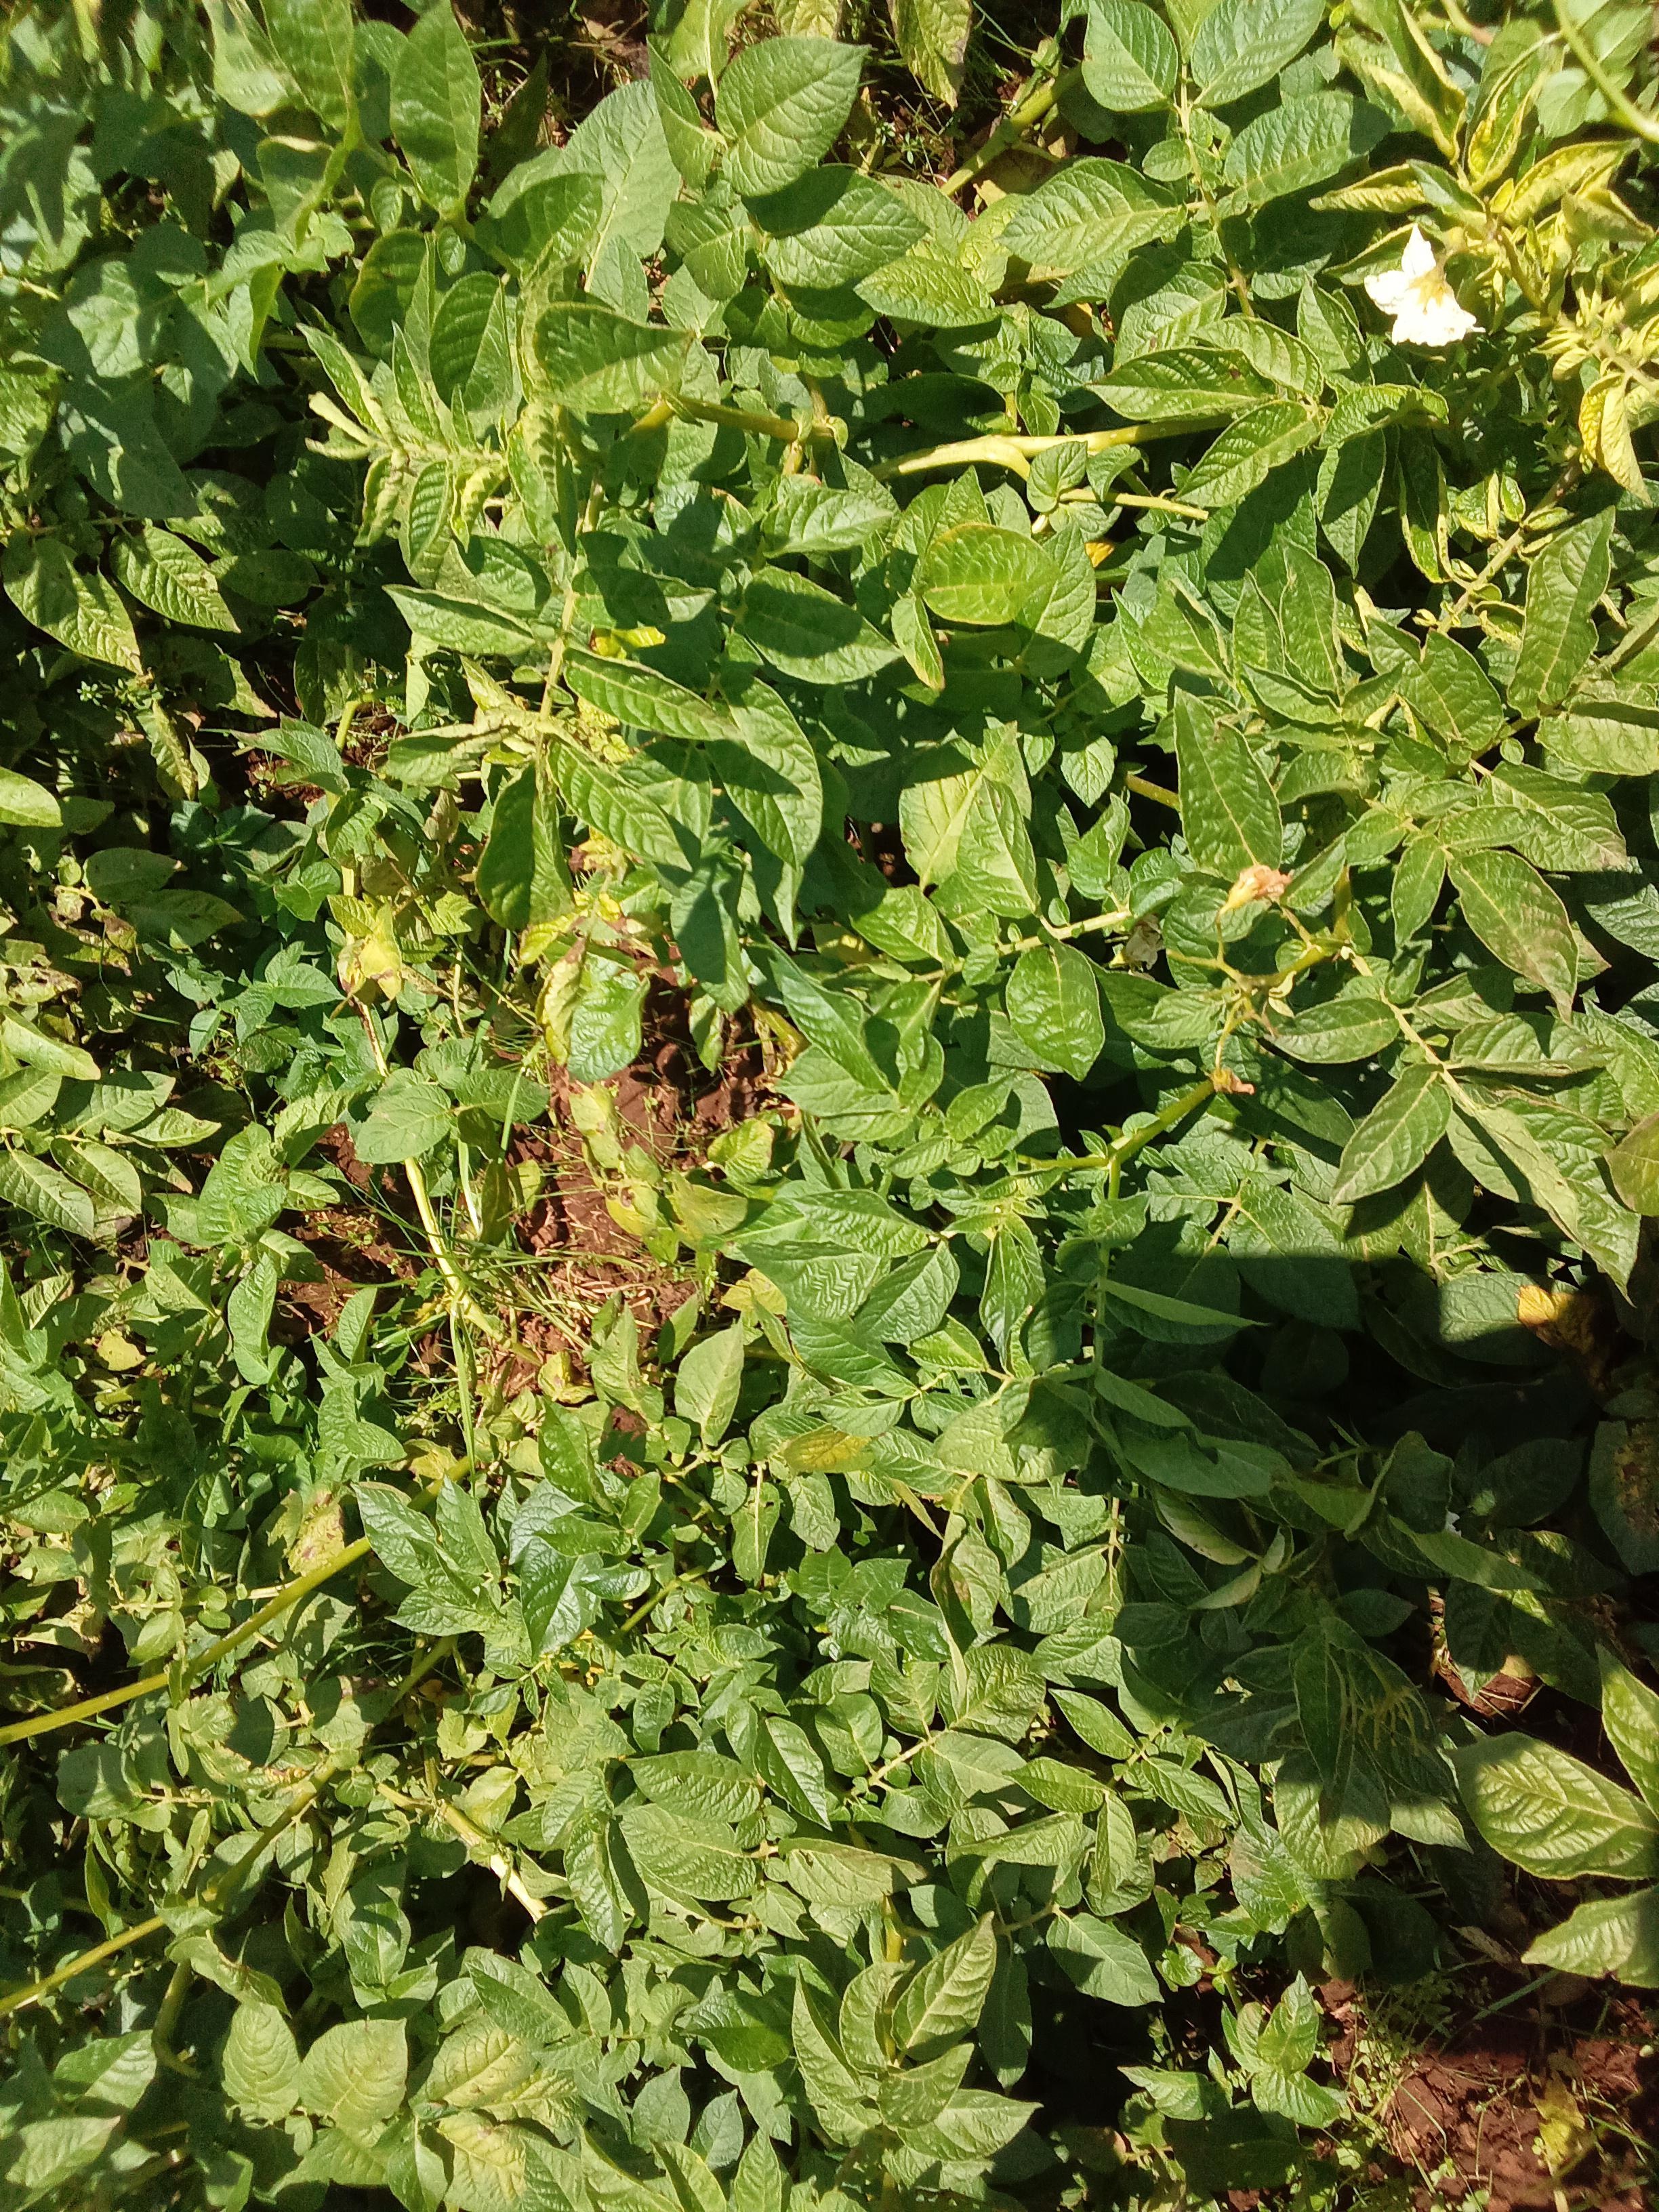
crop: potato
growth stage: flowering
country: Kenya
